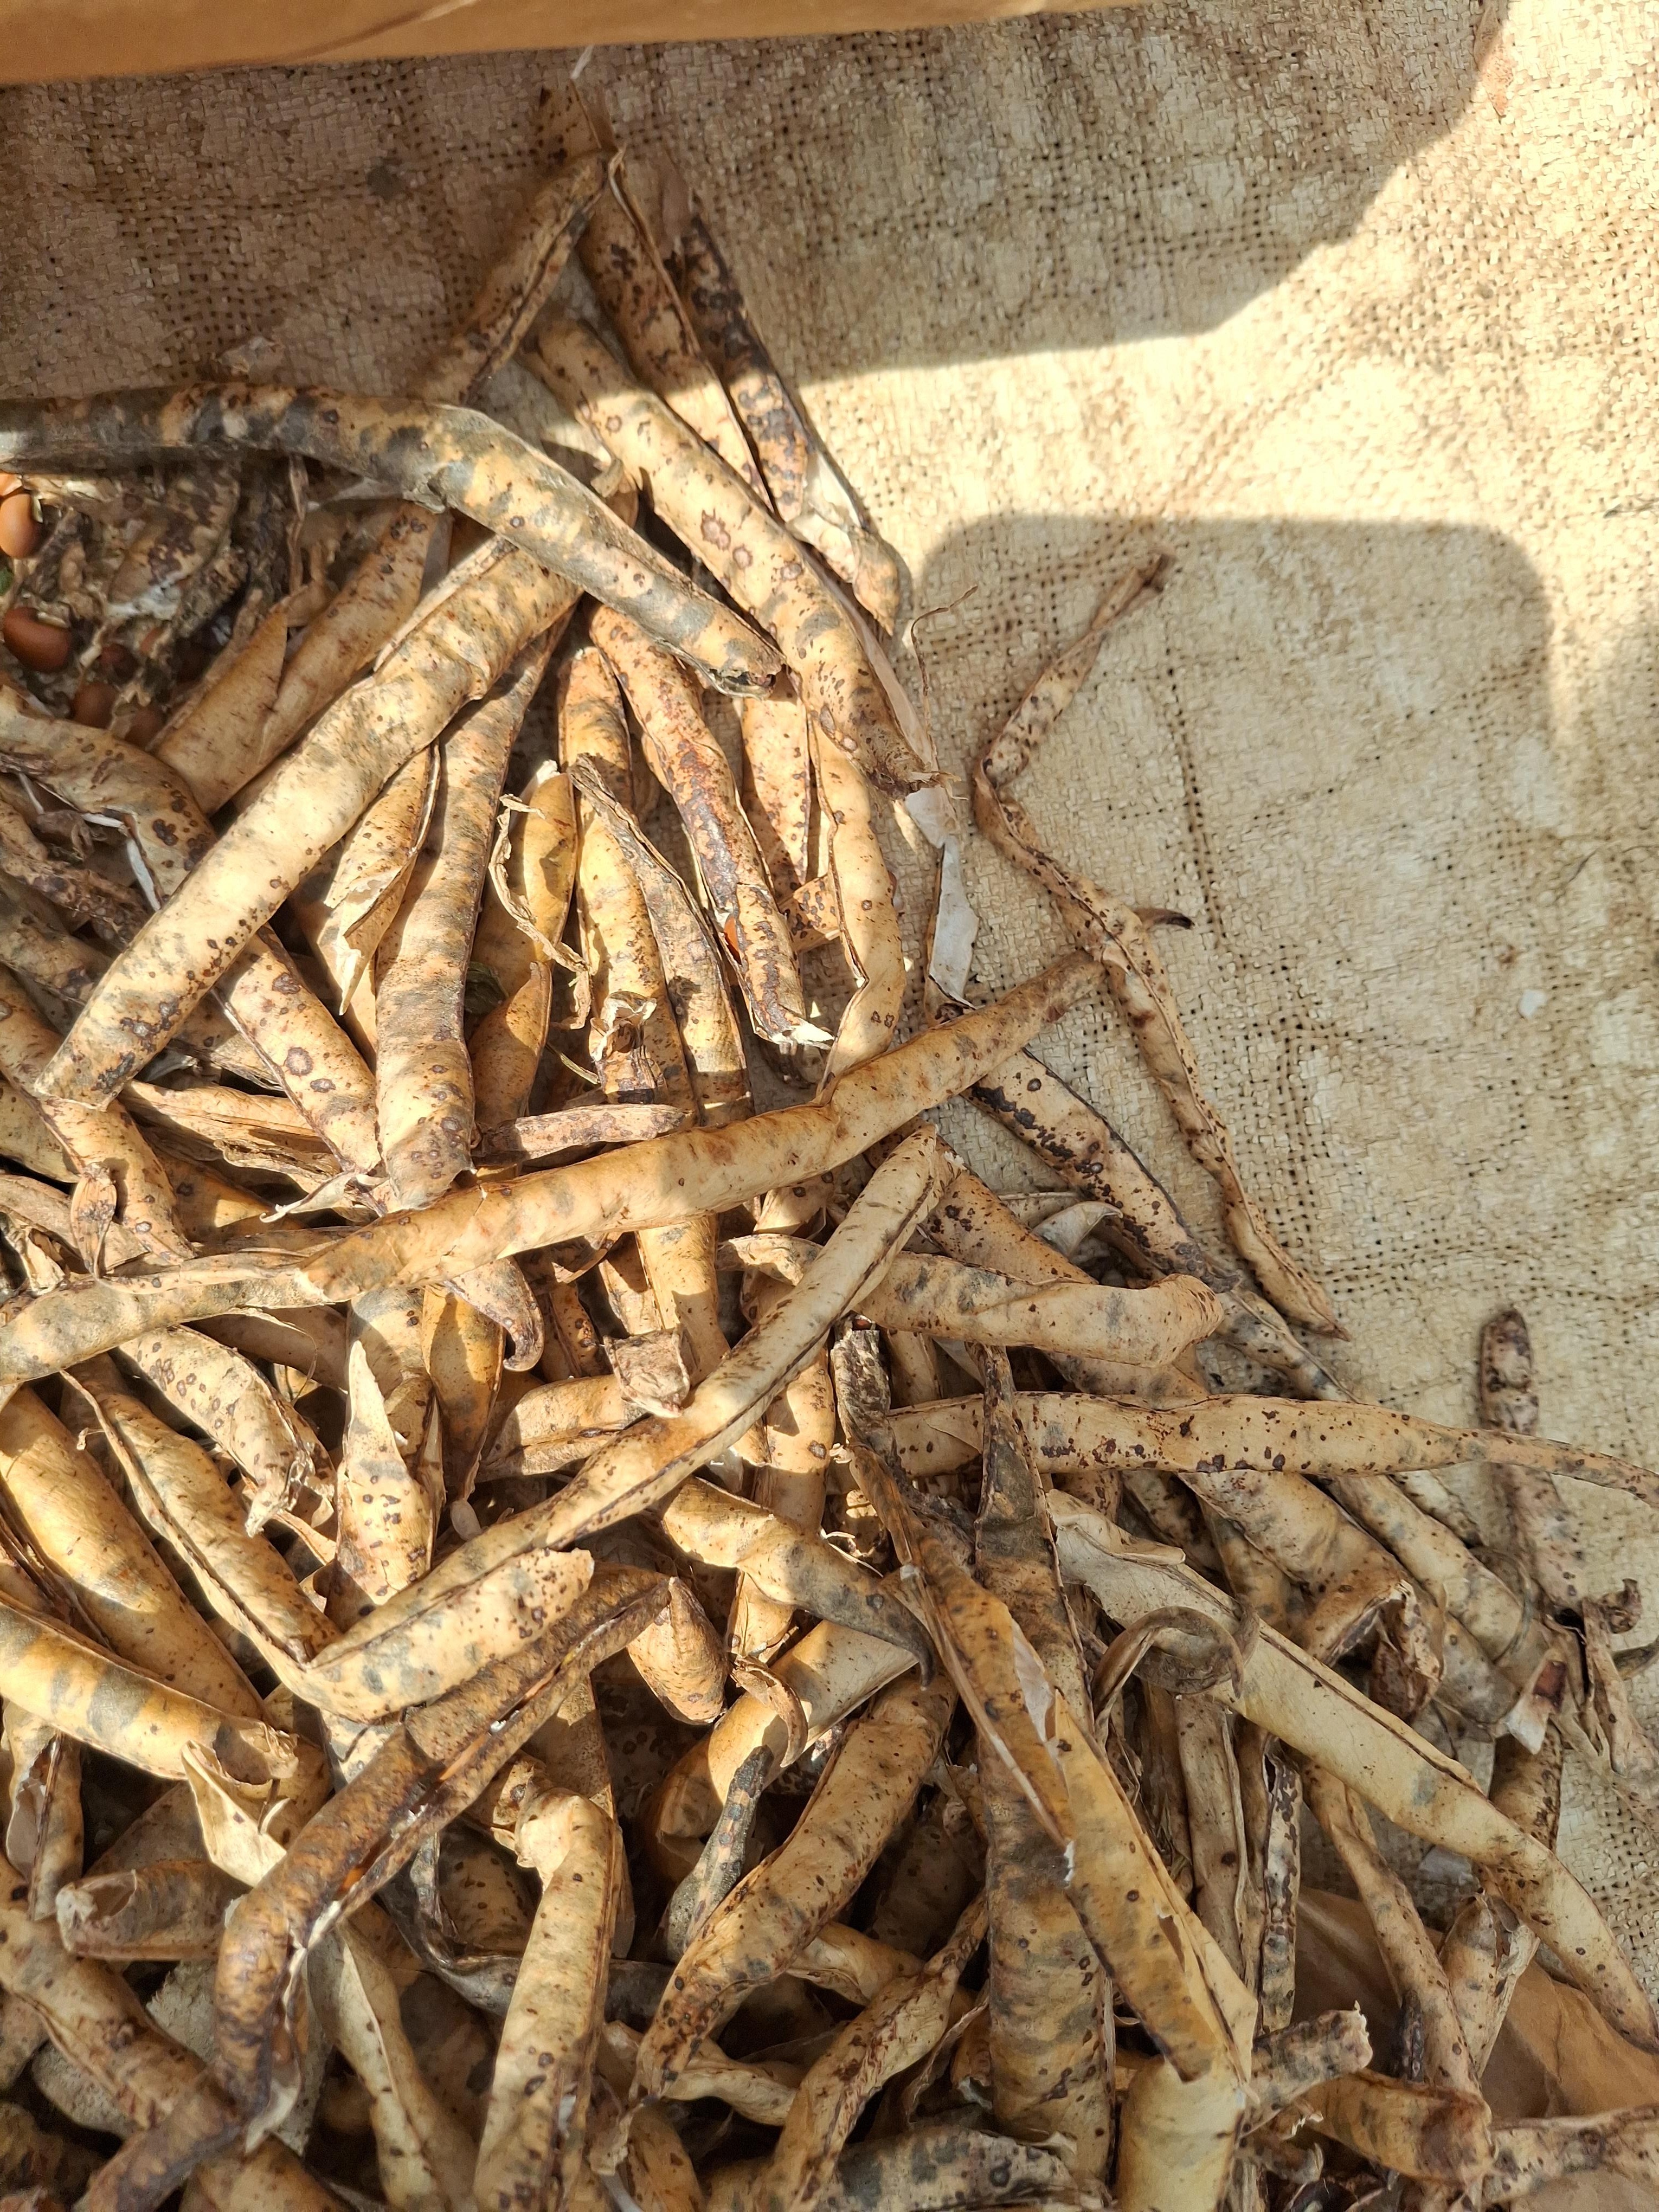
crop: cowpea
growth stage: harvest
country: Nigeria
